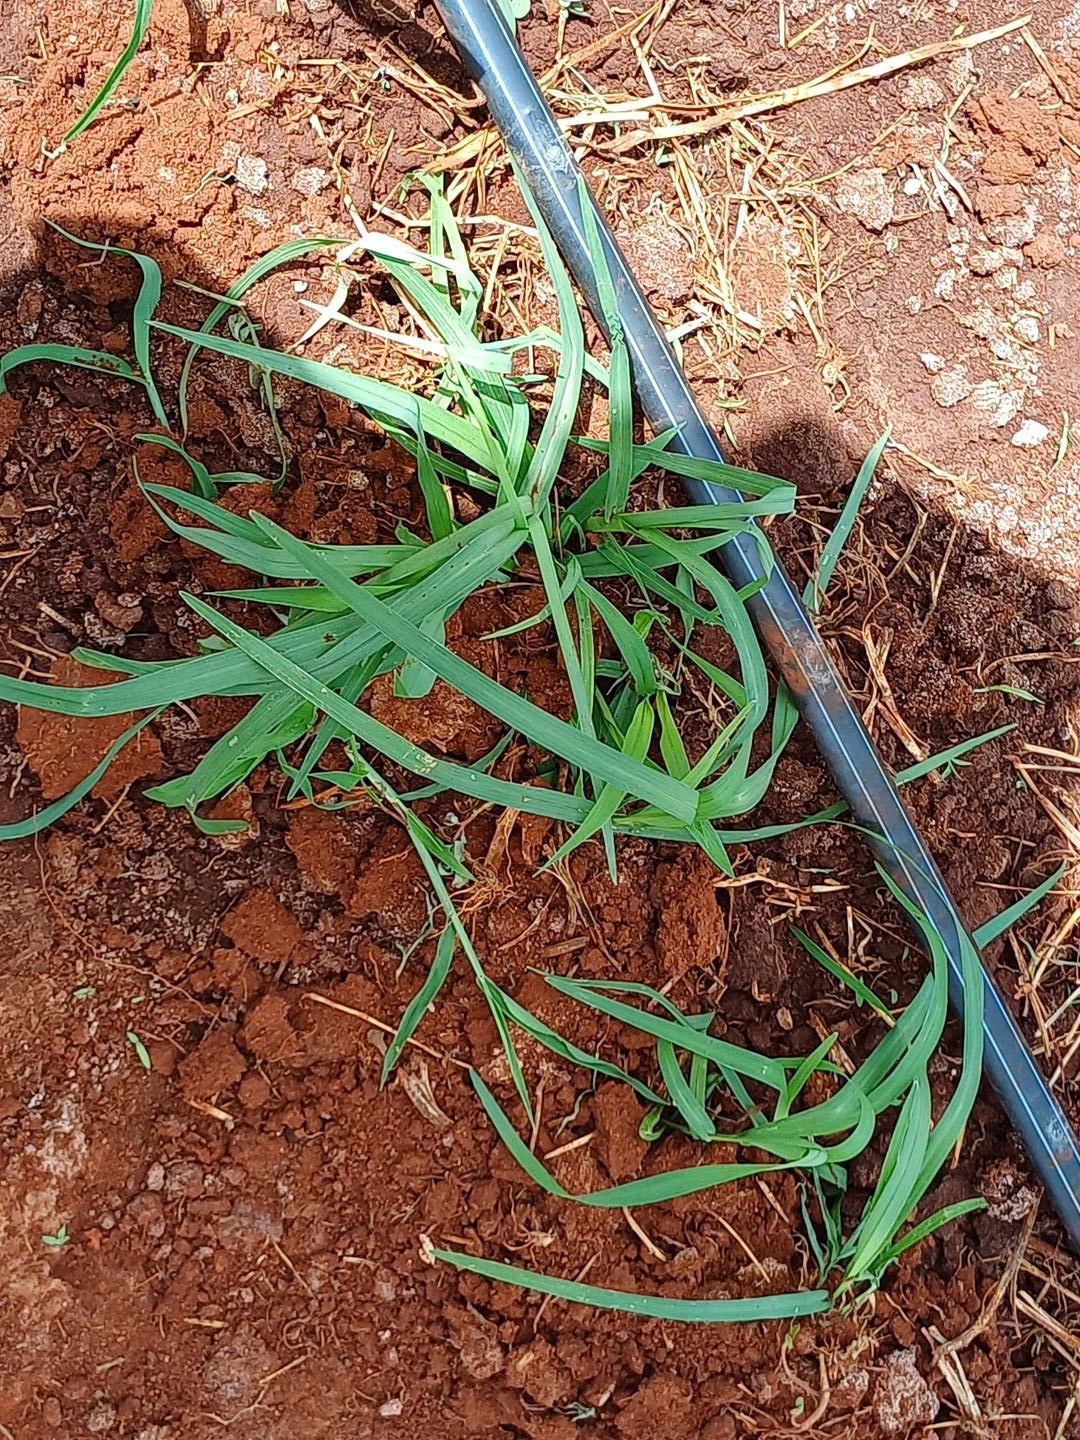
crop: finger millet
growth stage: vegetative
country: Kenya
